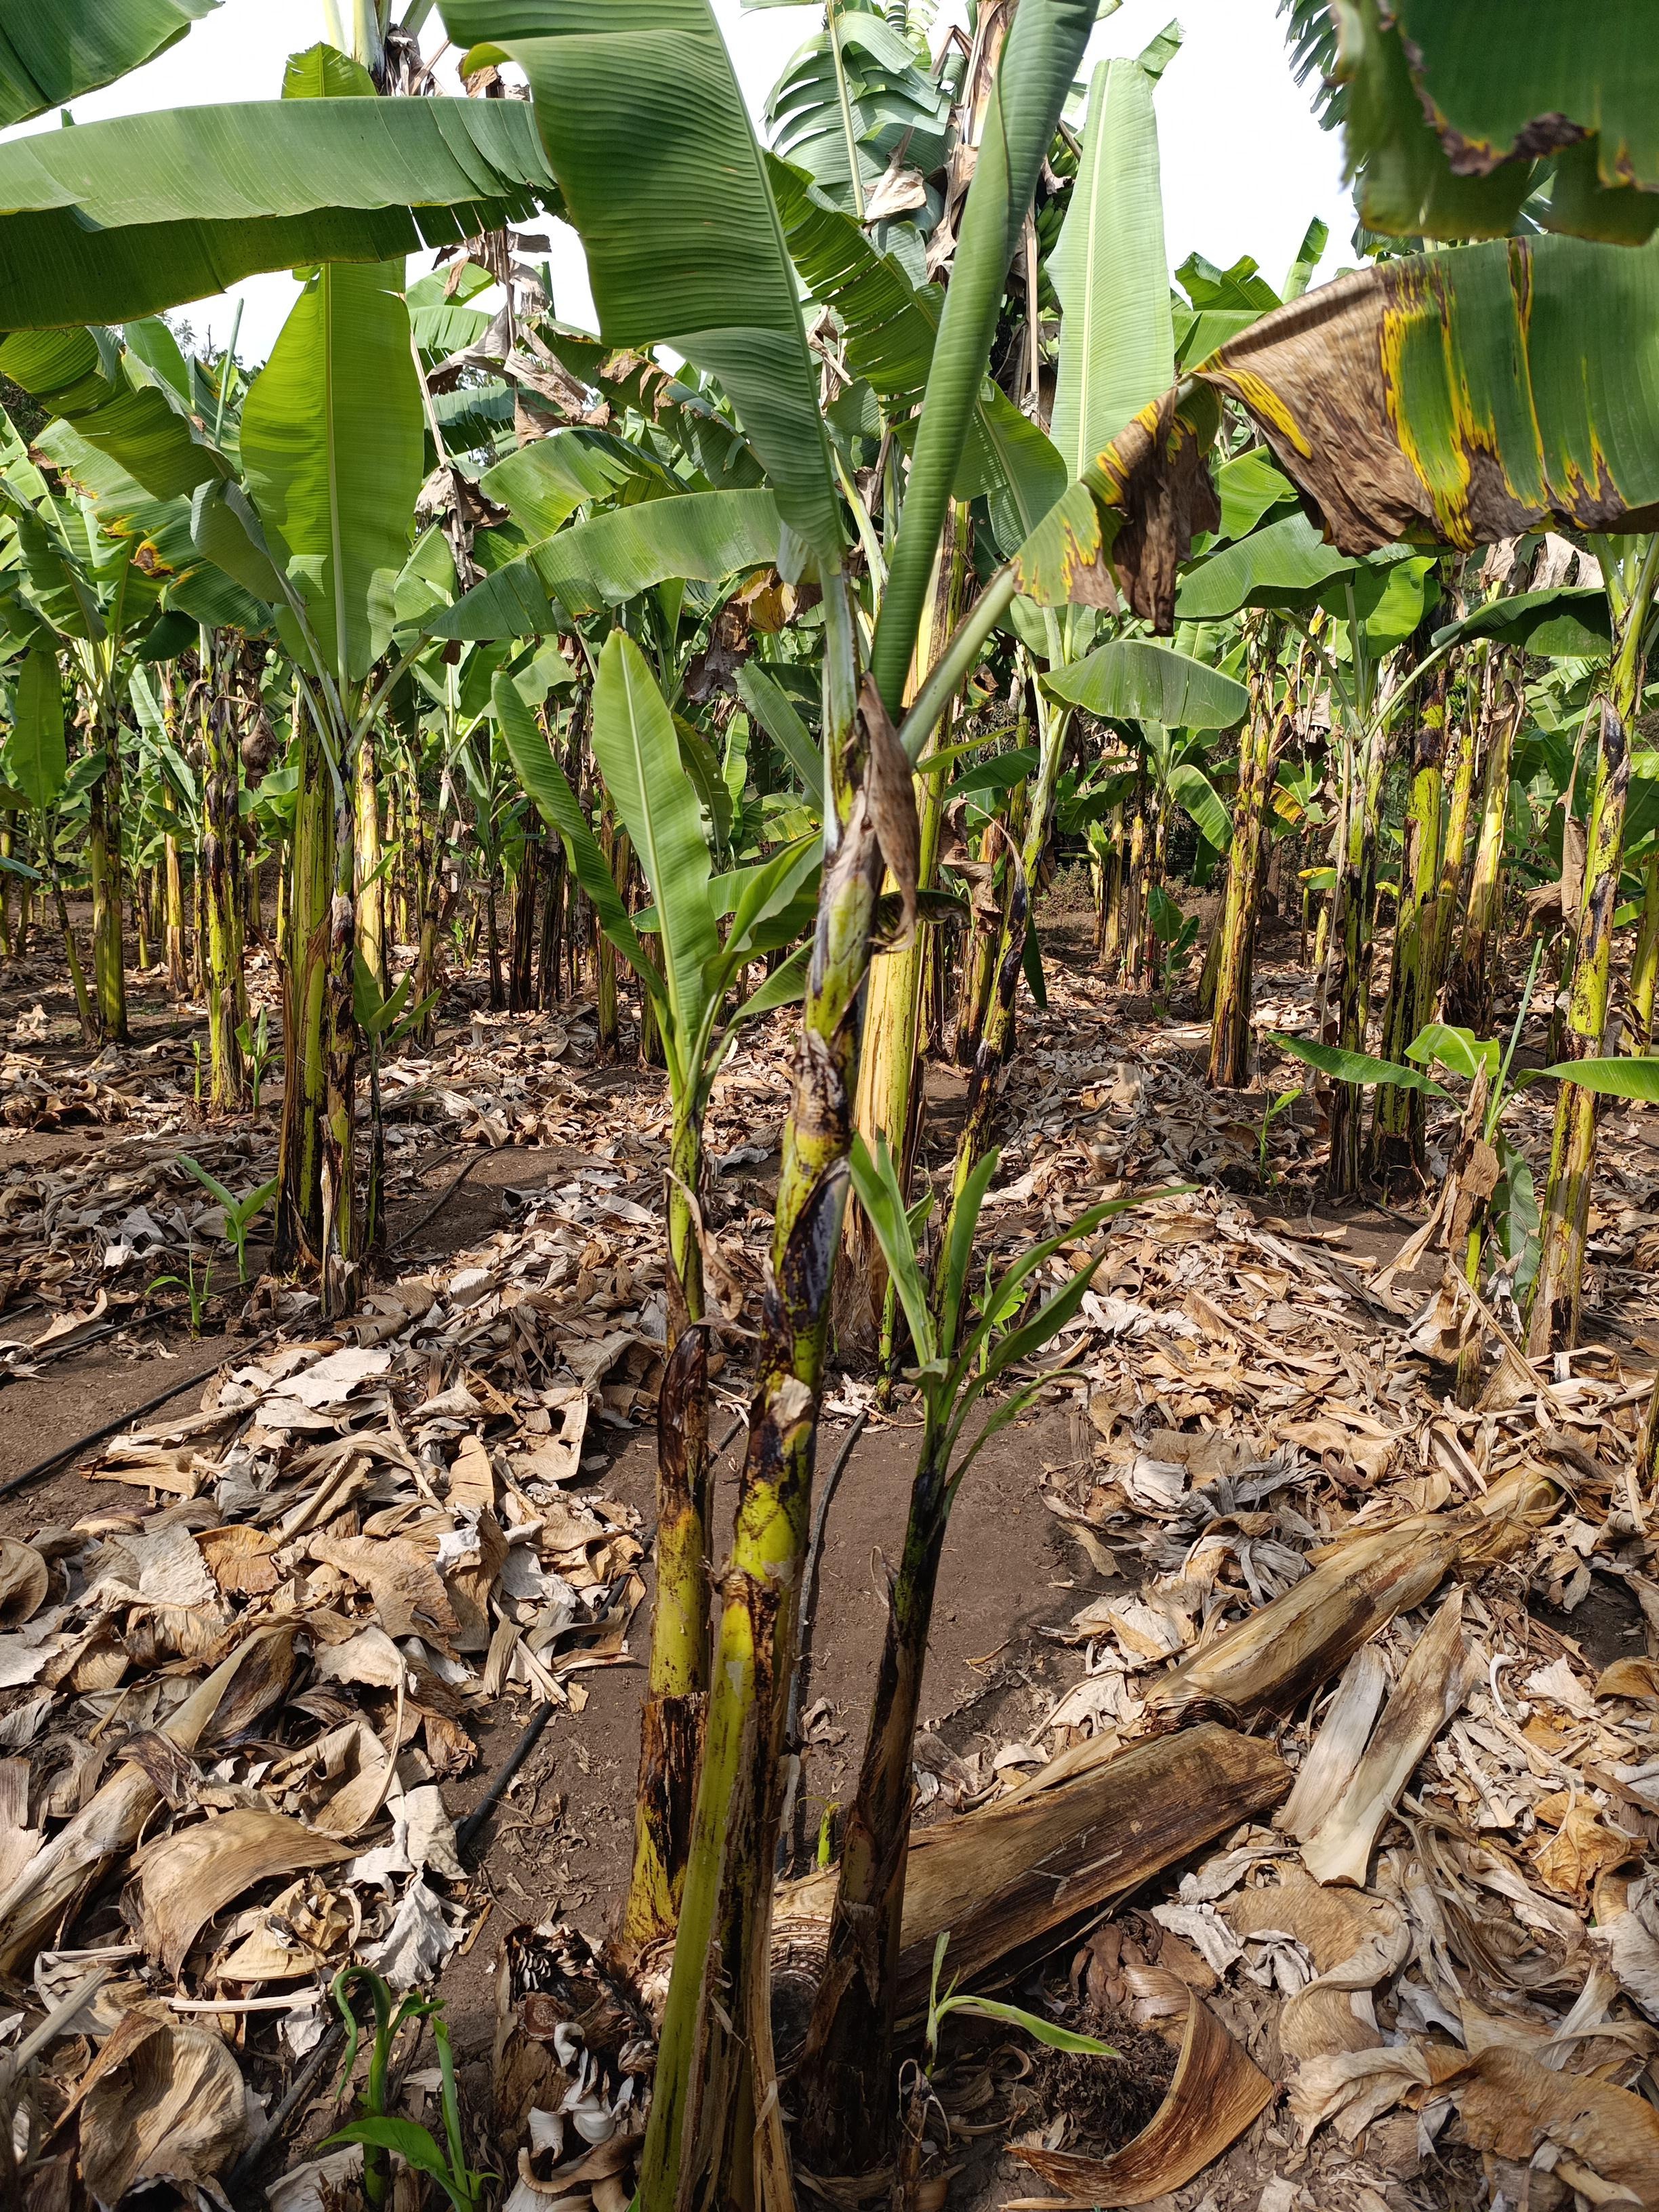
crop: banana
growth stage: vegetative
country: Tanzania
